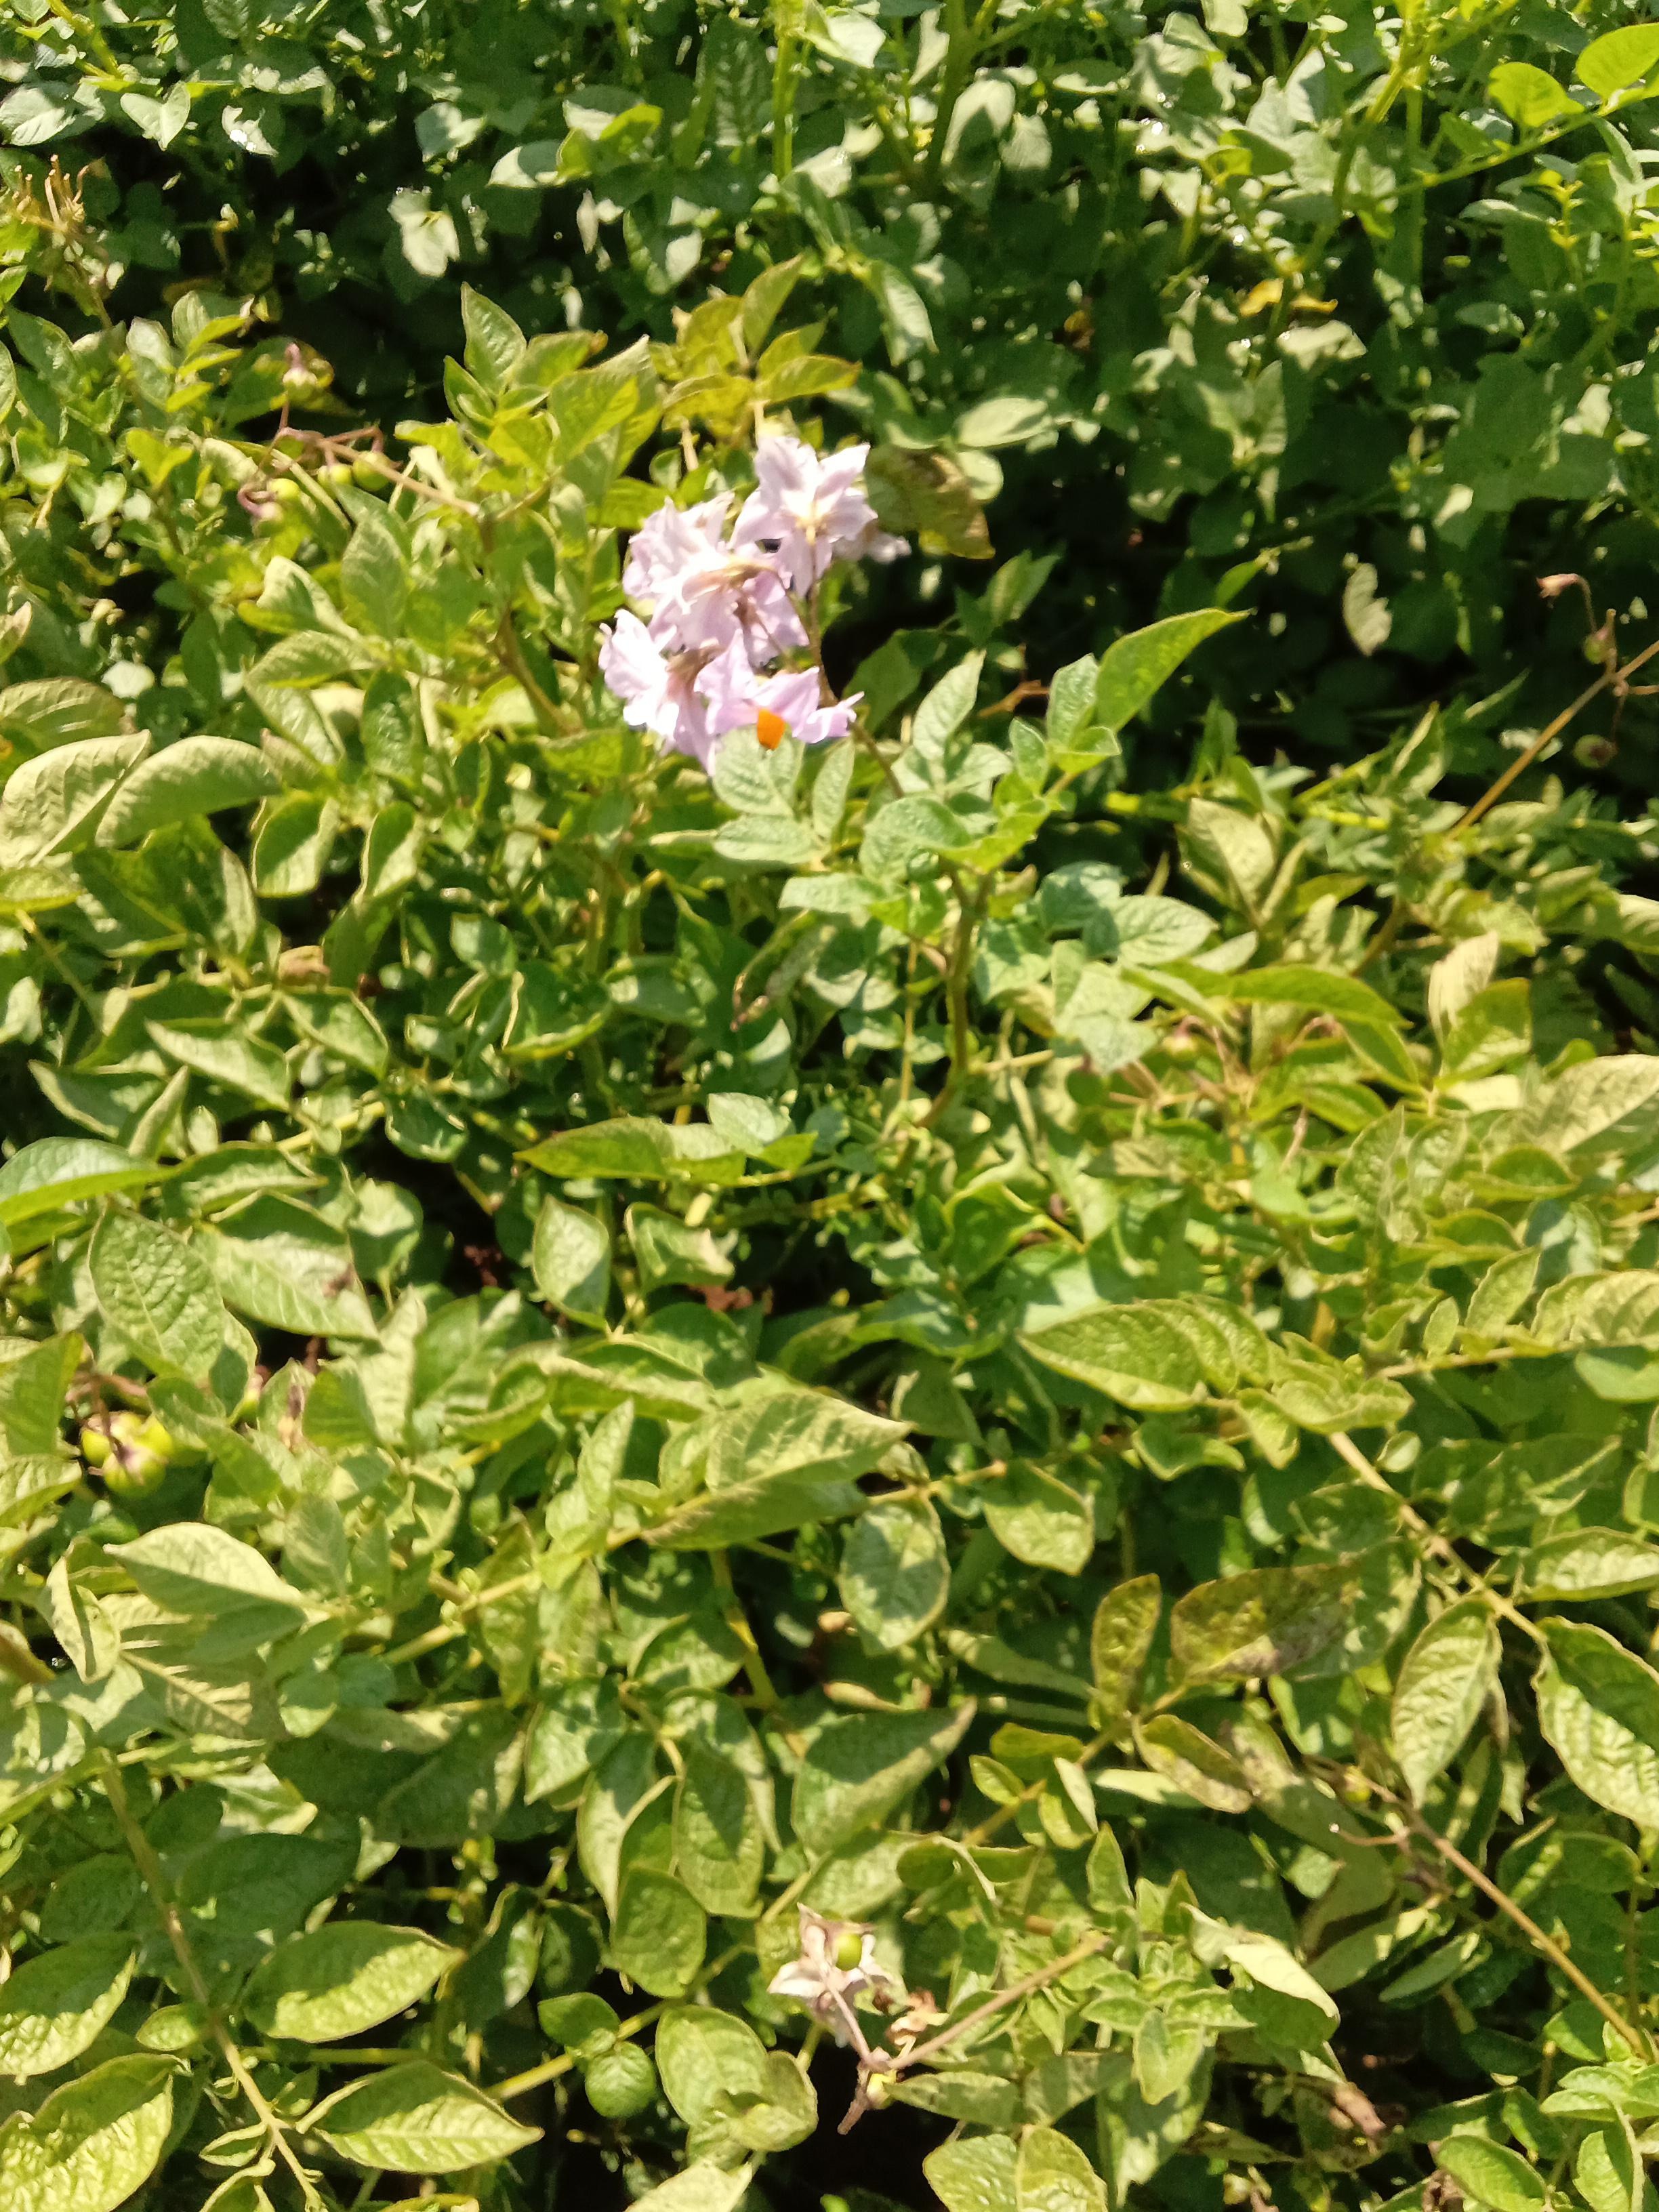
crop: potato
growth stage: flowering
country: Kenya
